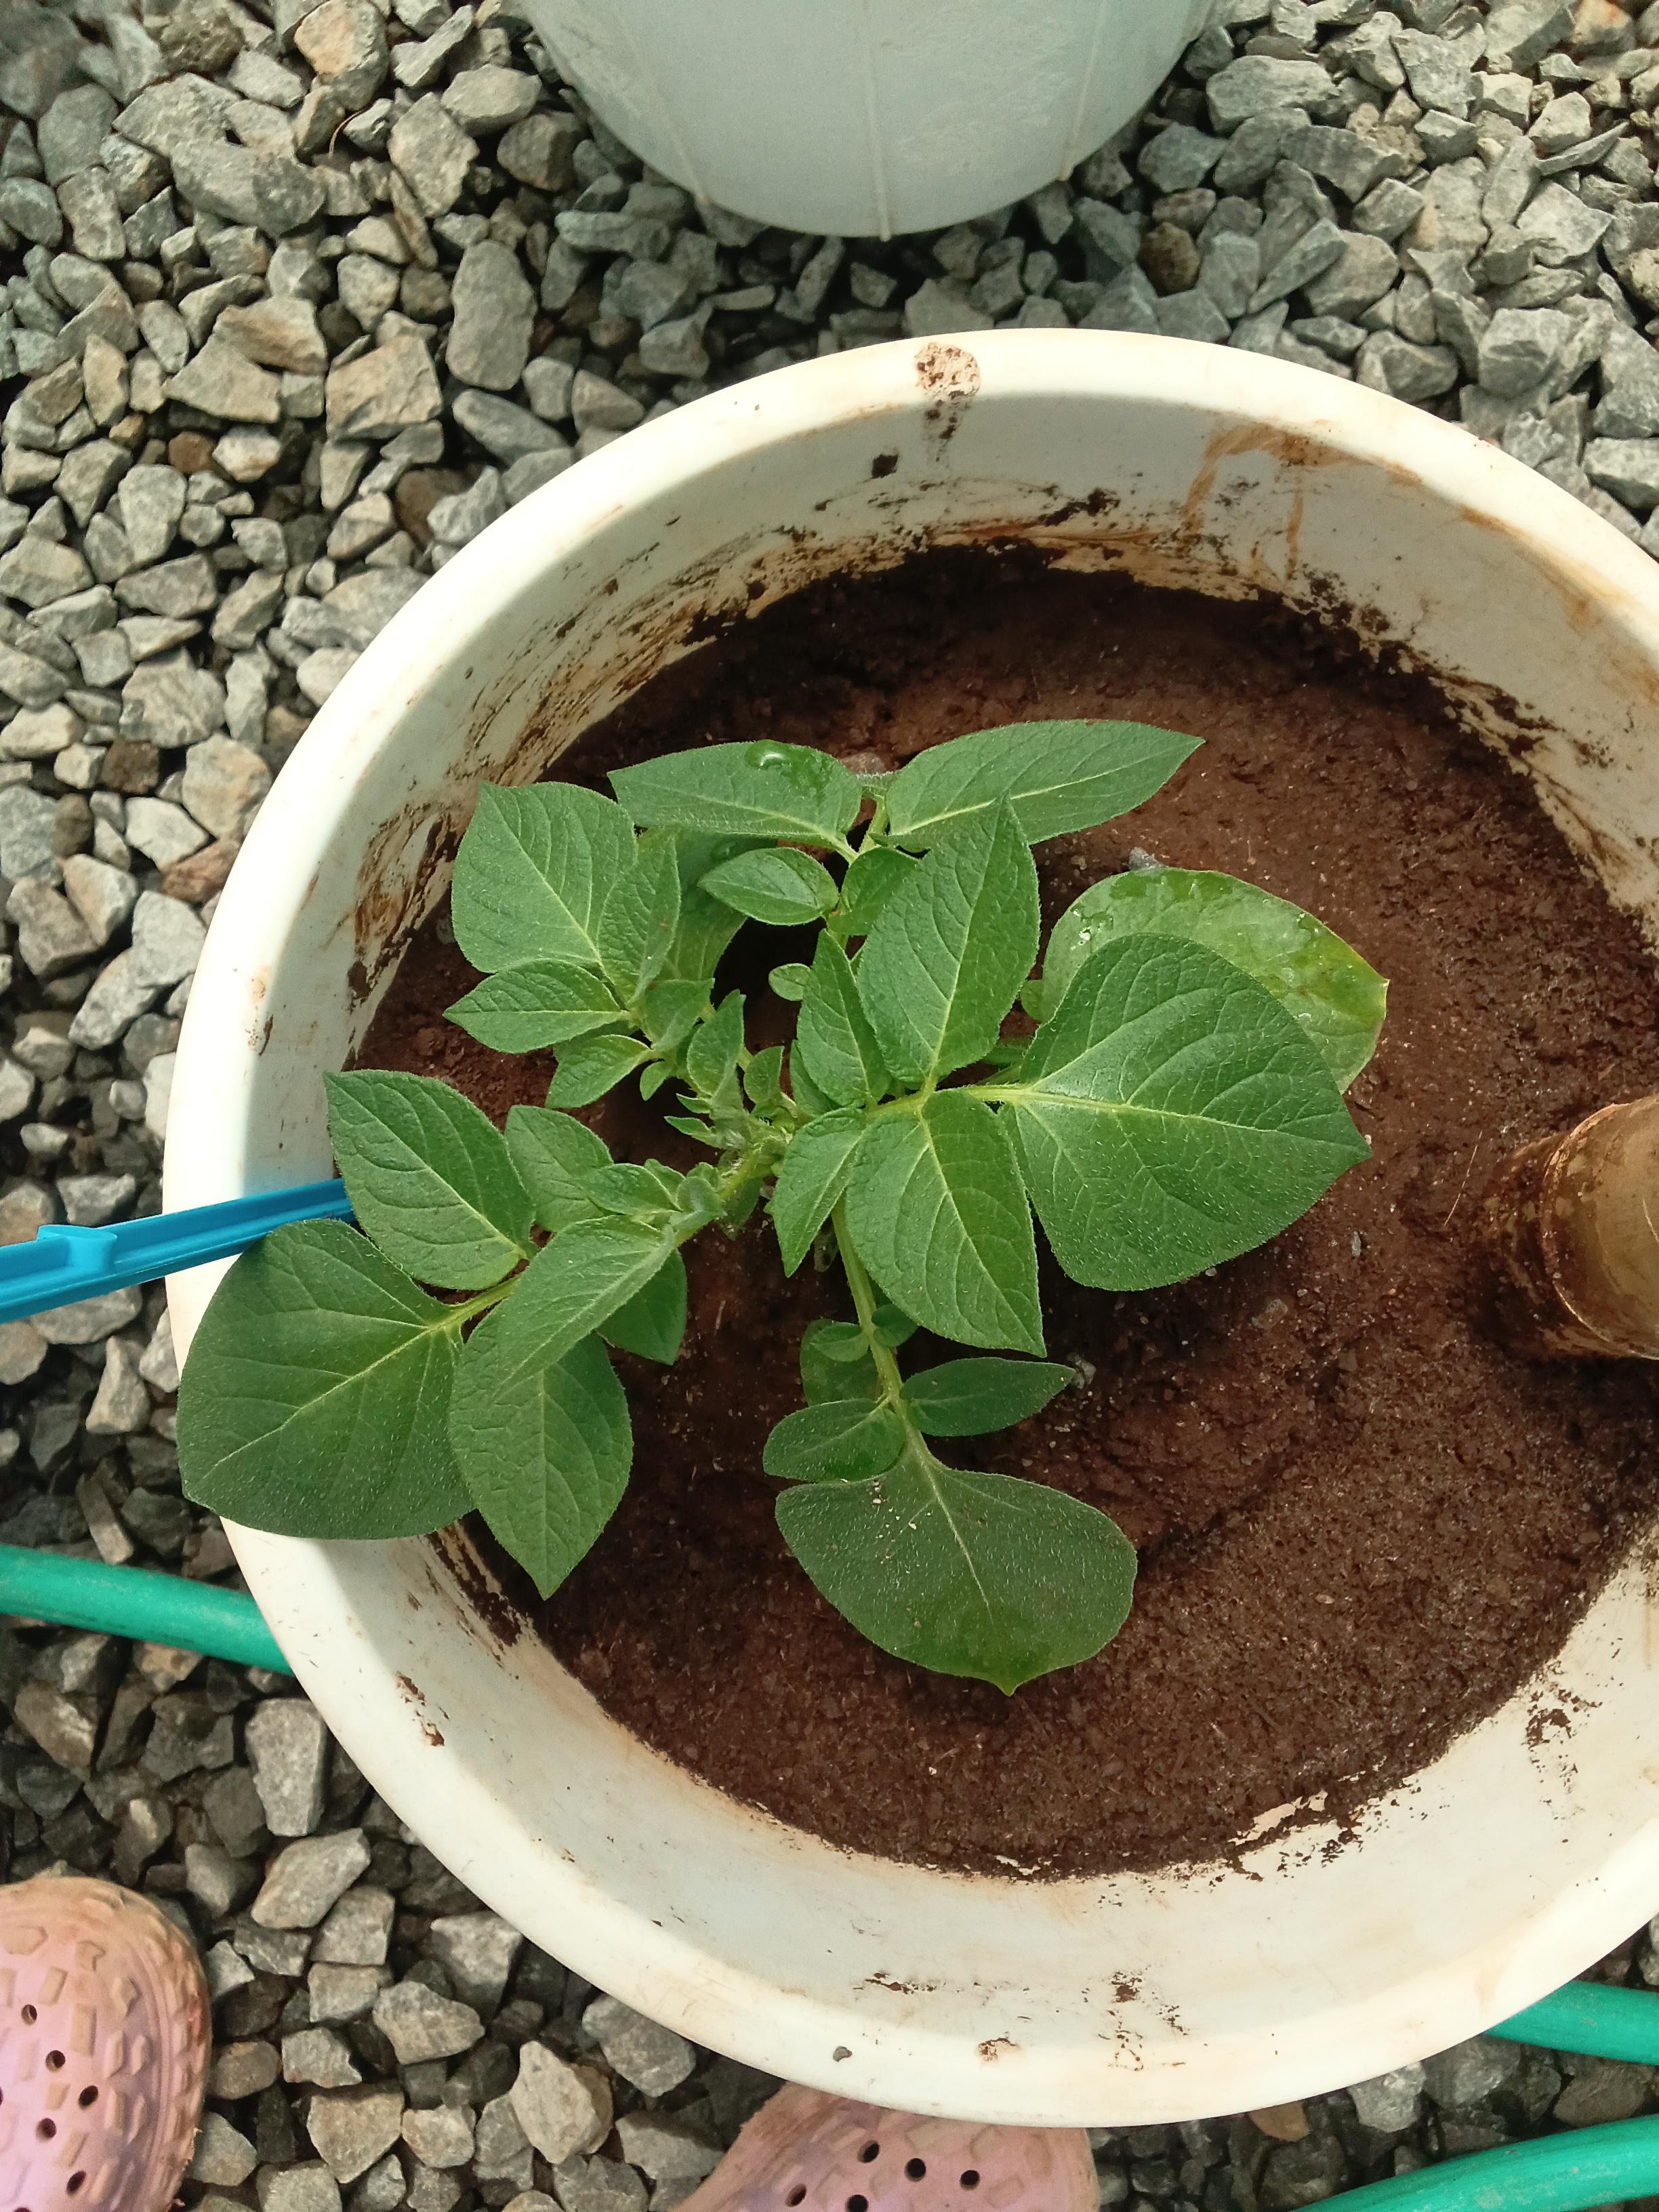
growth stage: emergence sucker
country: Kenya
